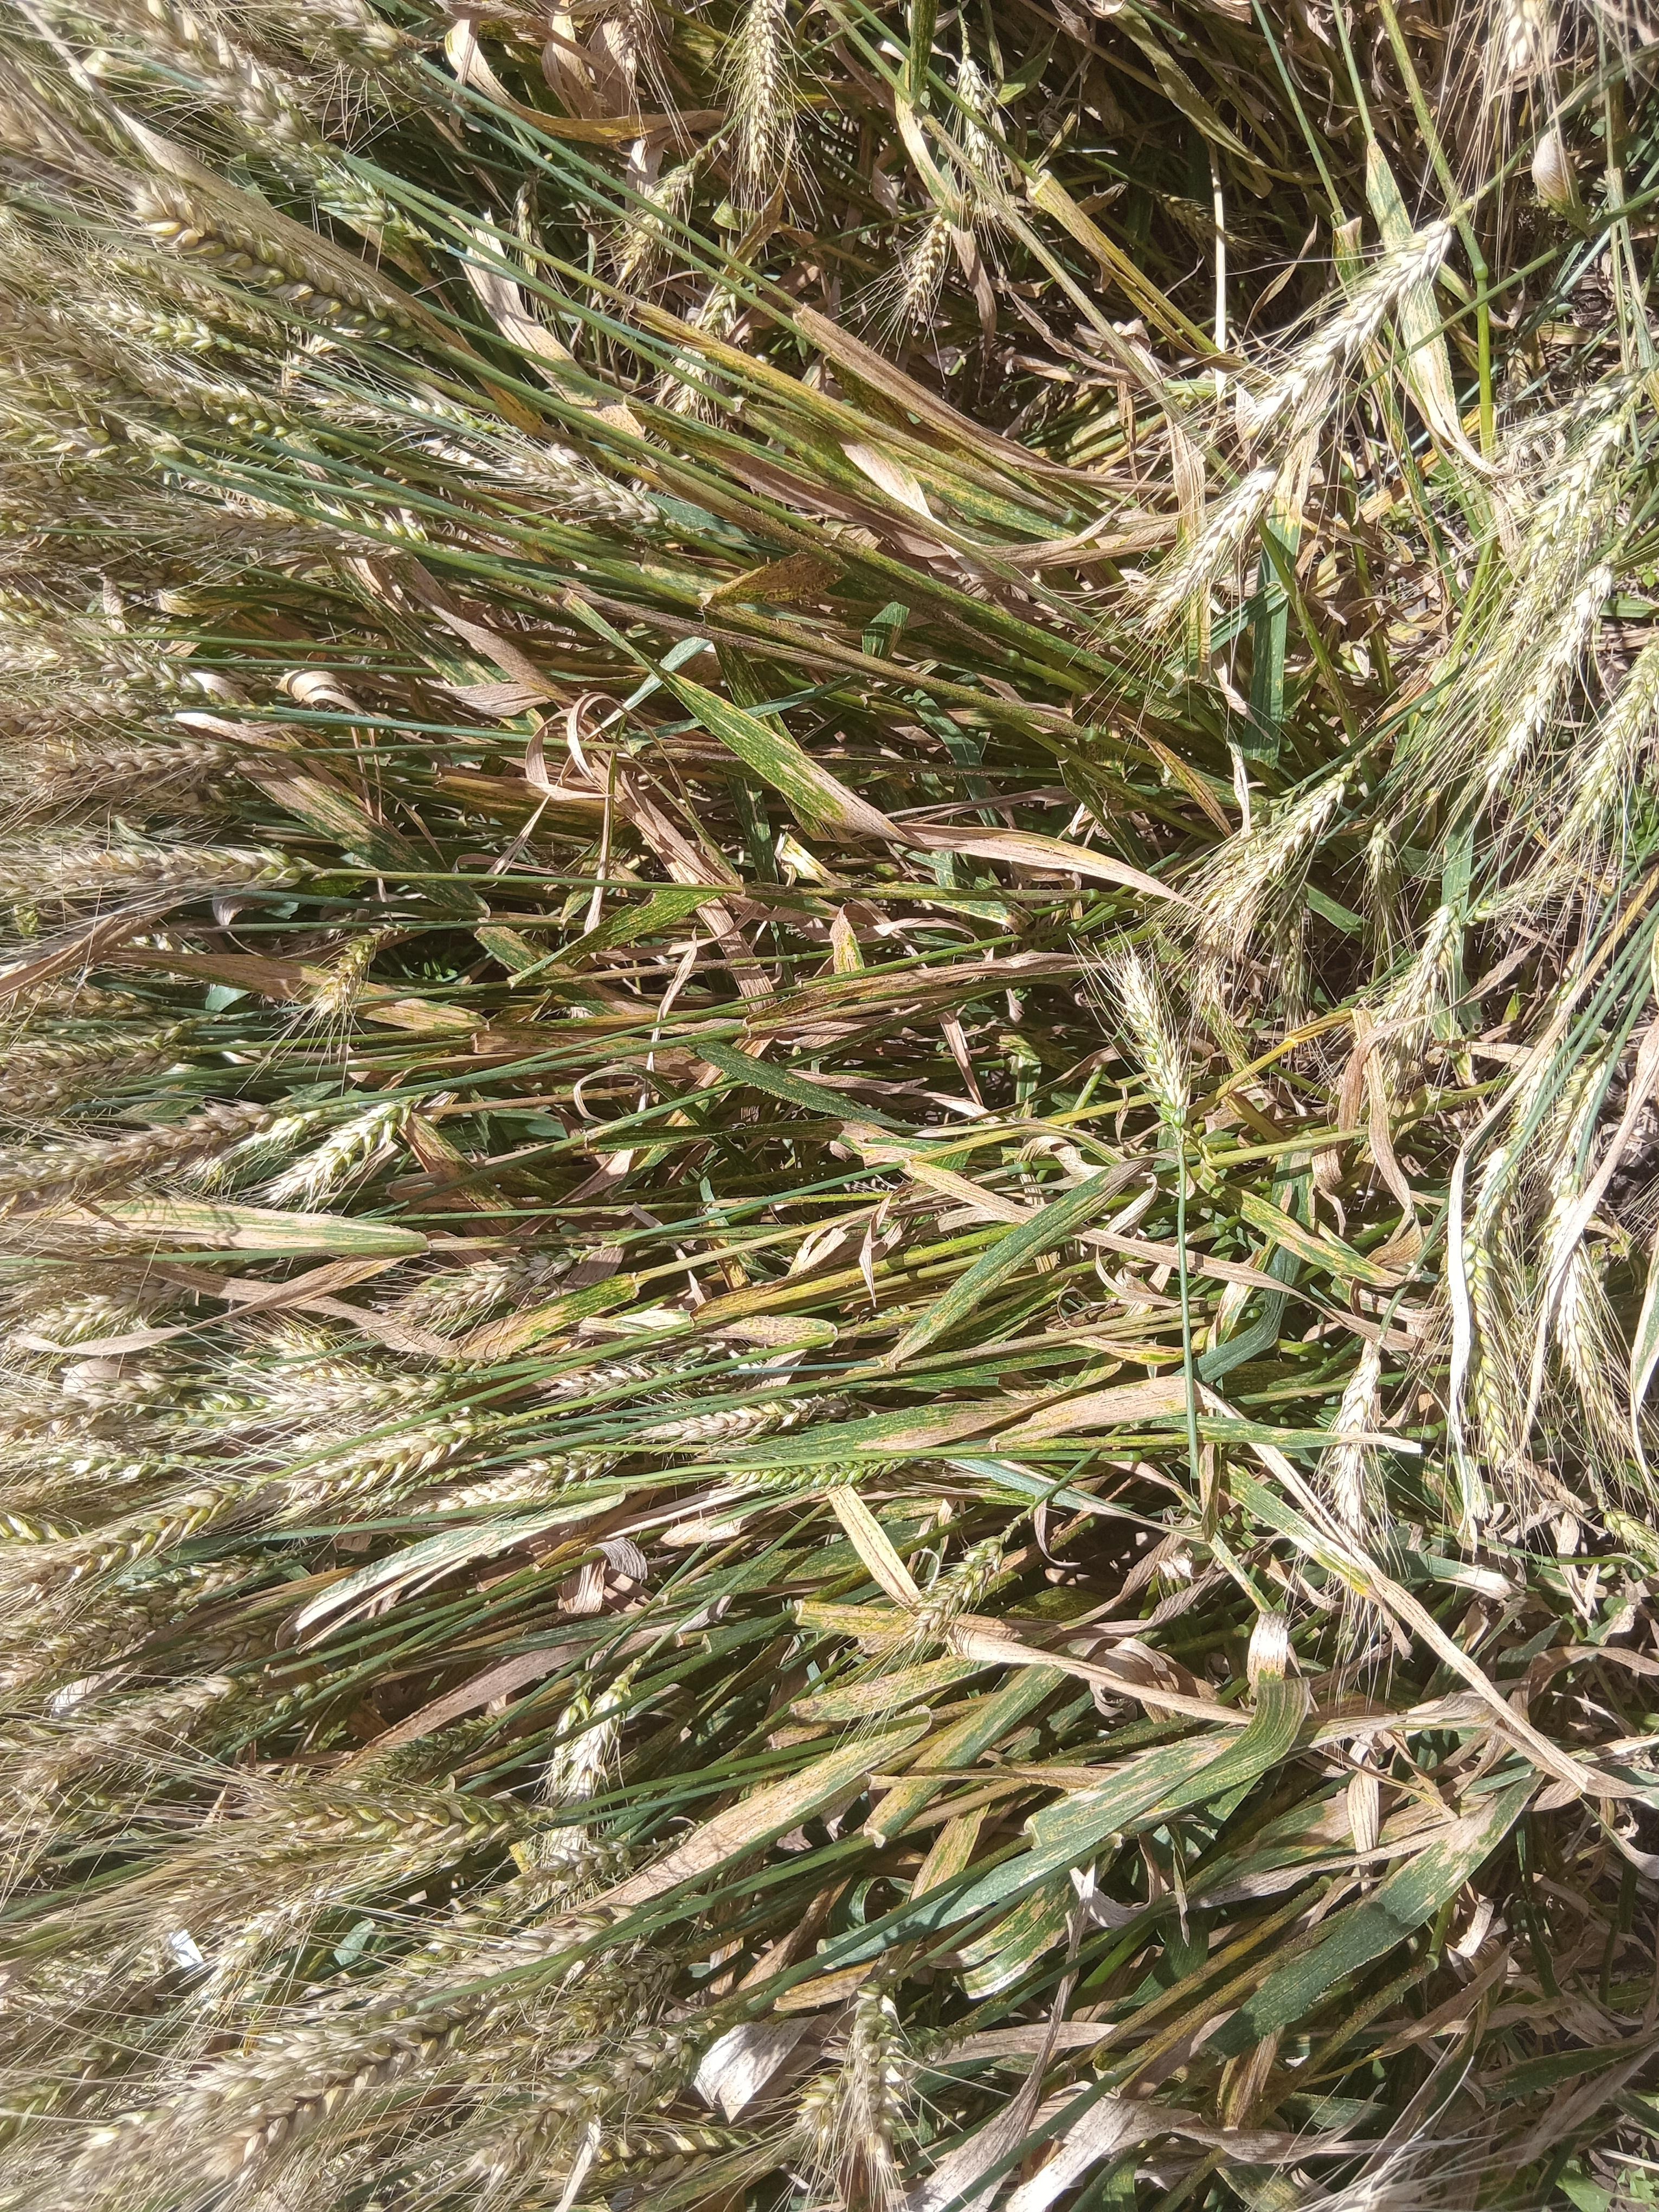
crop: wheat
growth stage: maturity
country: Kenya
